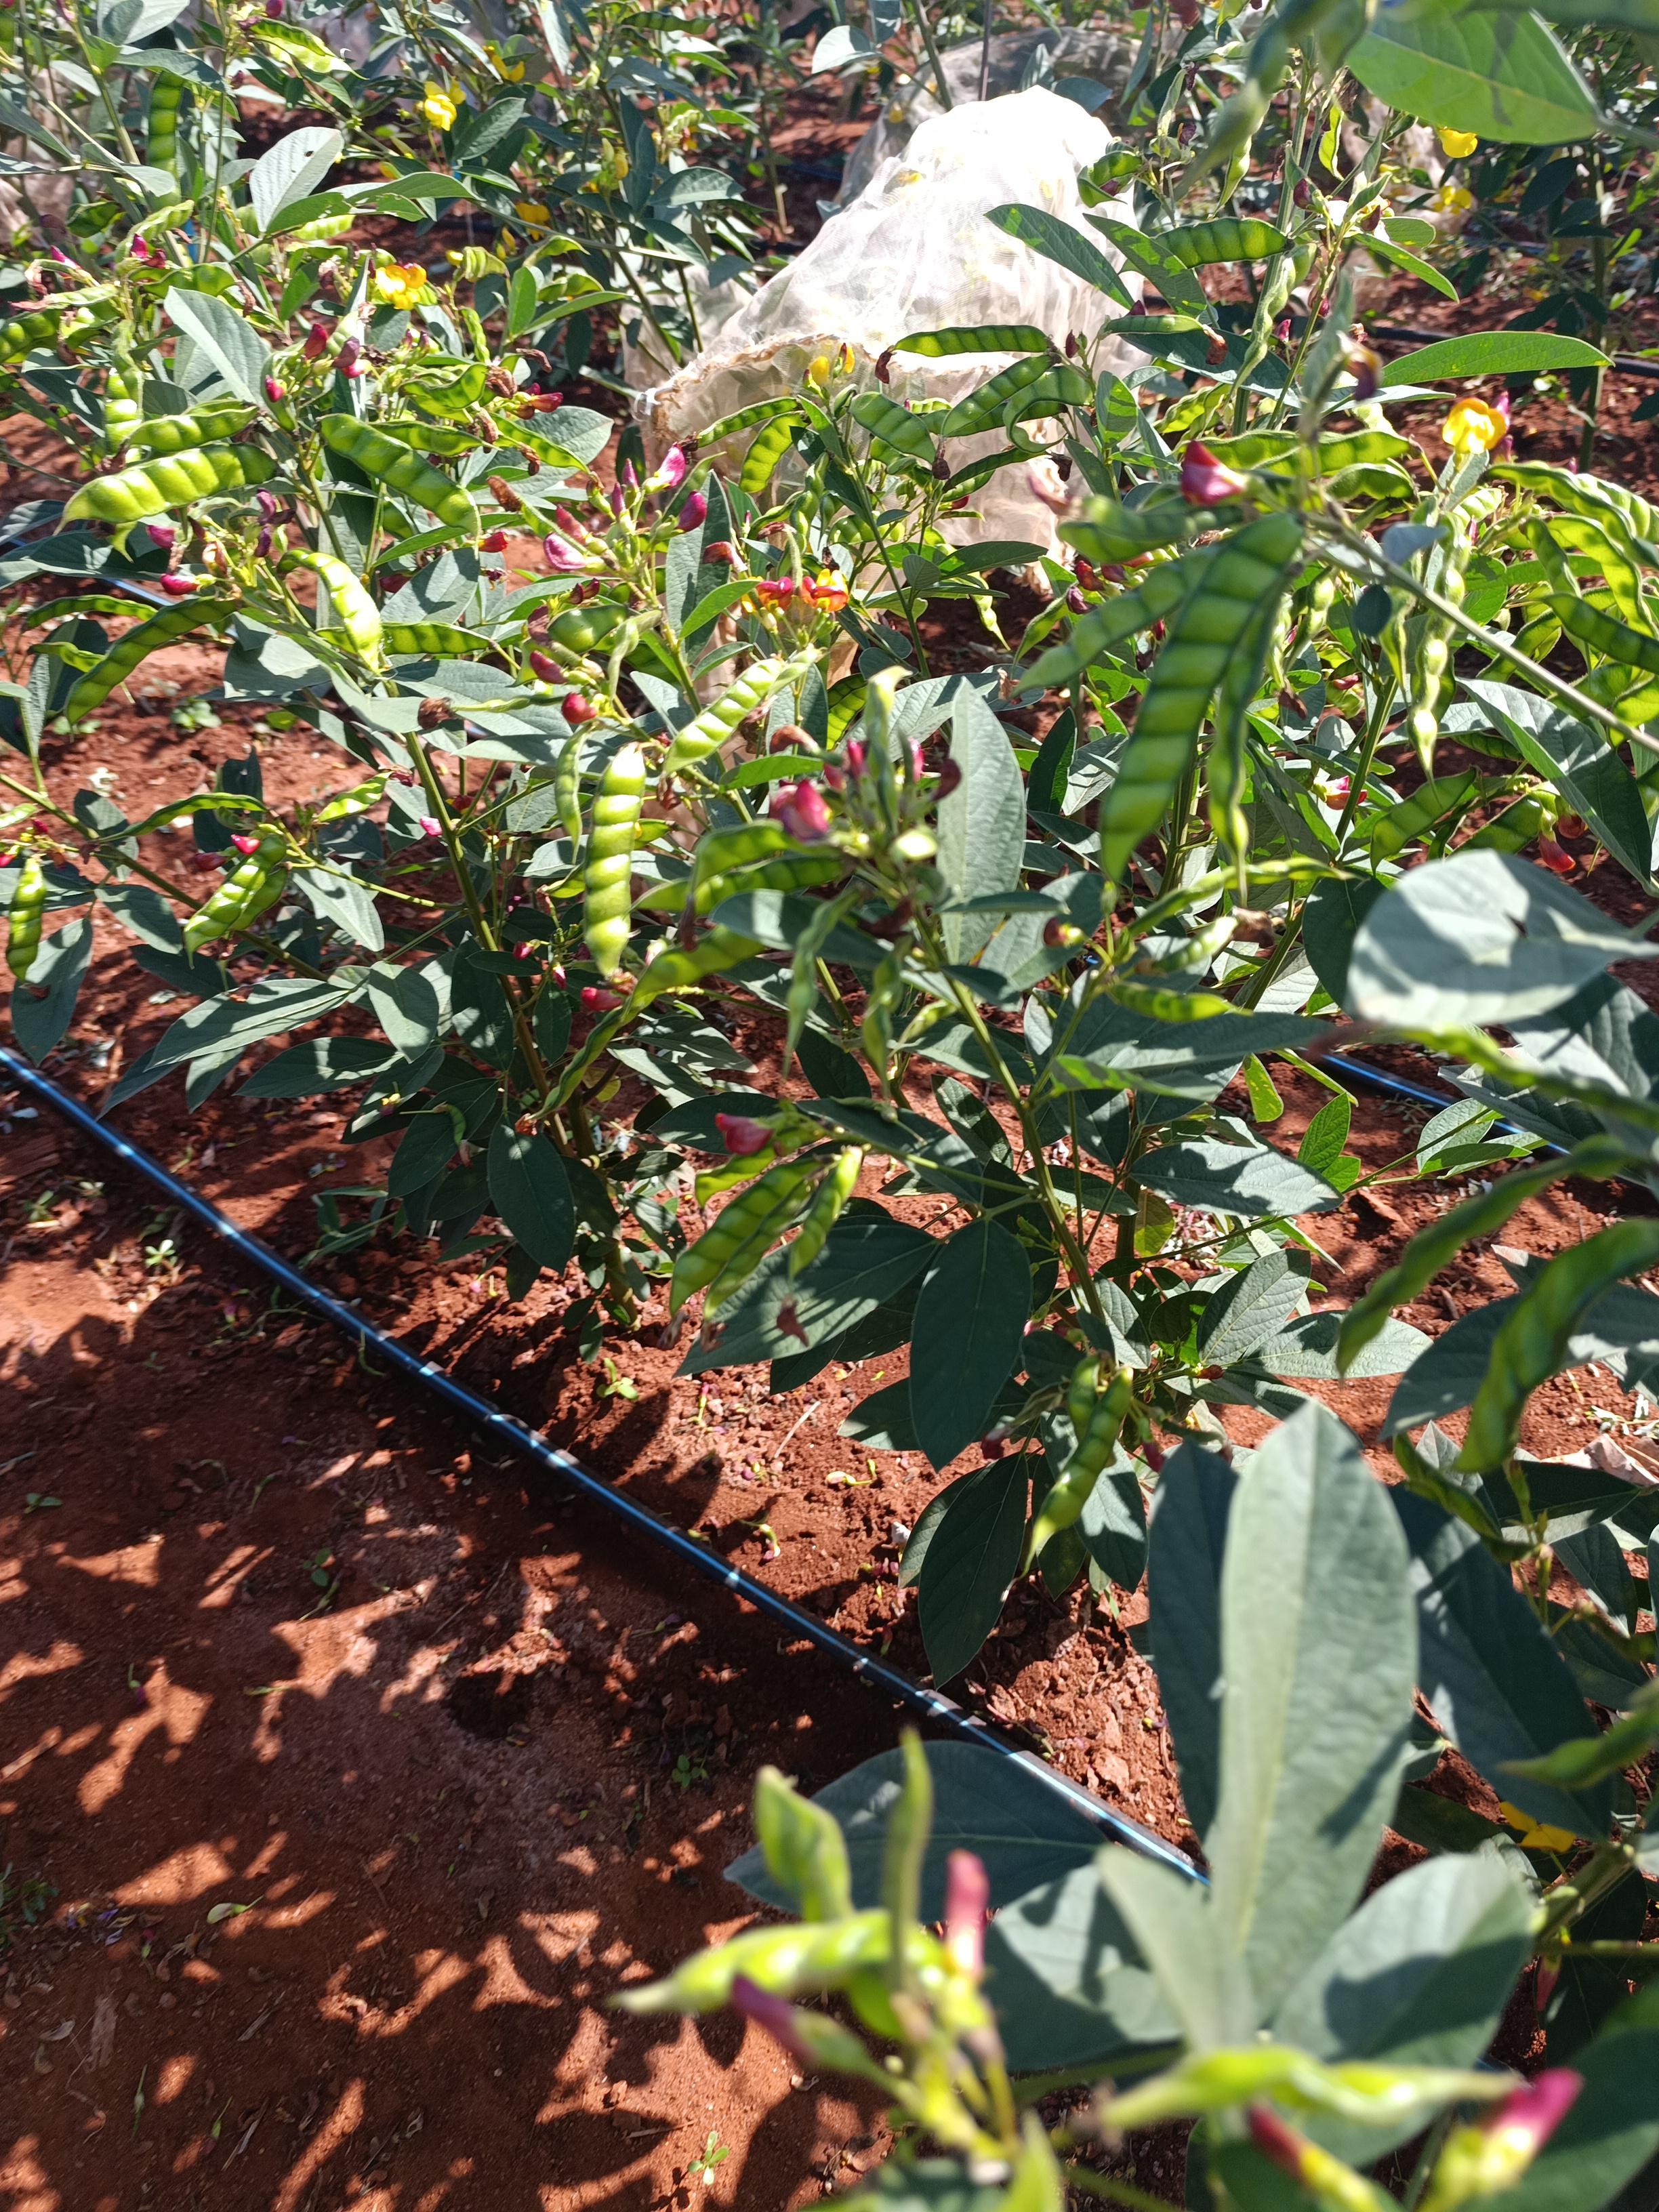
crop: pigeonpea
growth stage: development pod
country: Kenya
